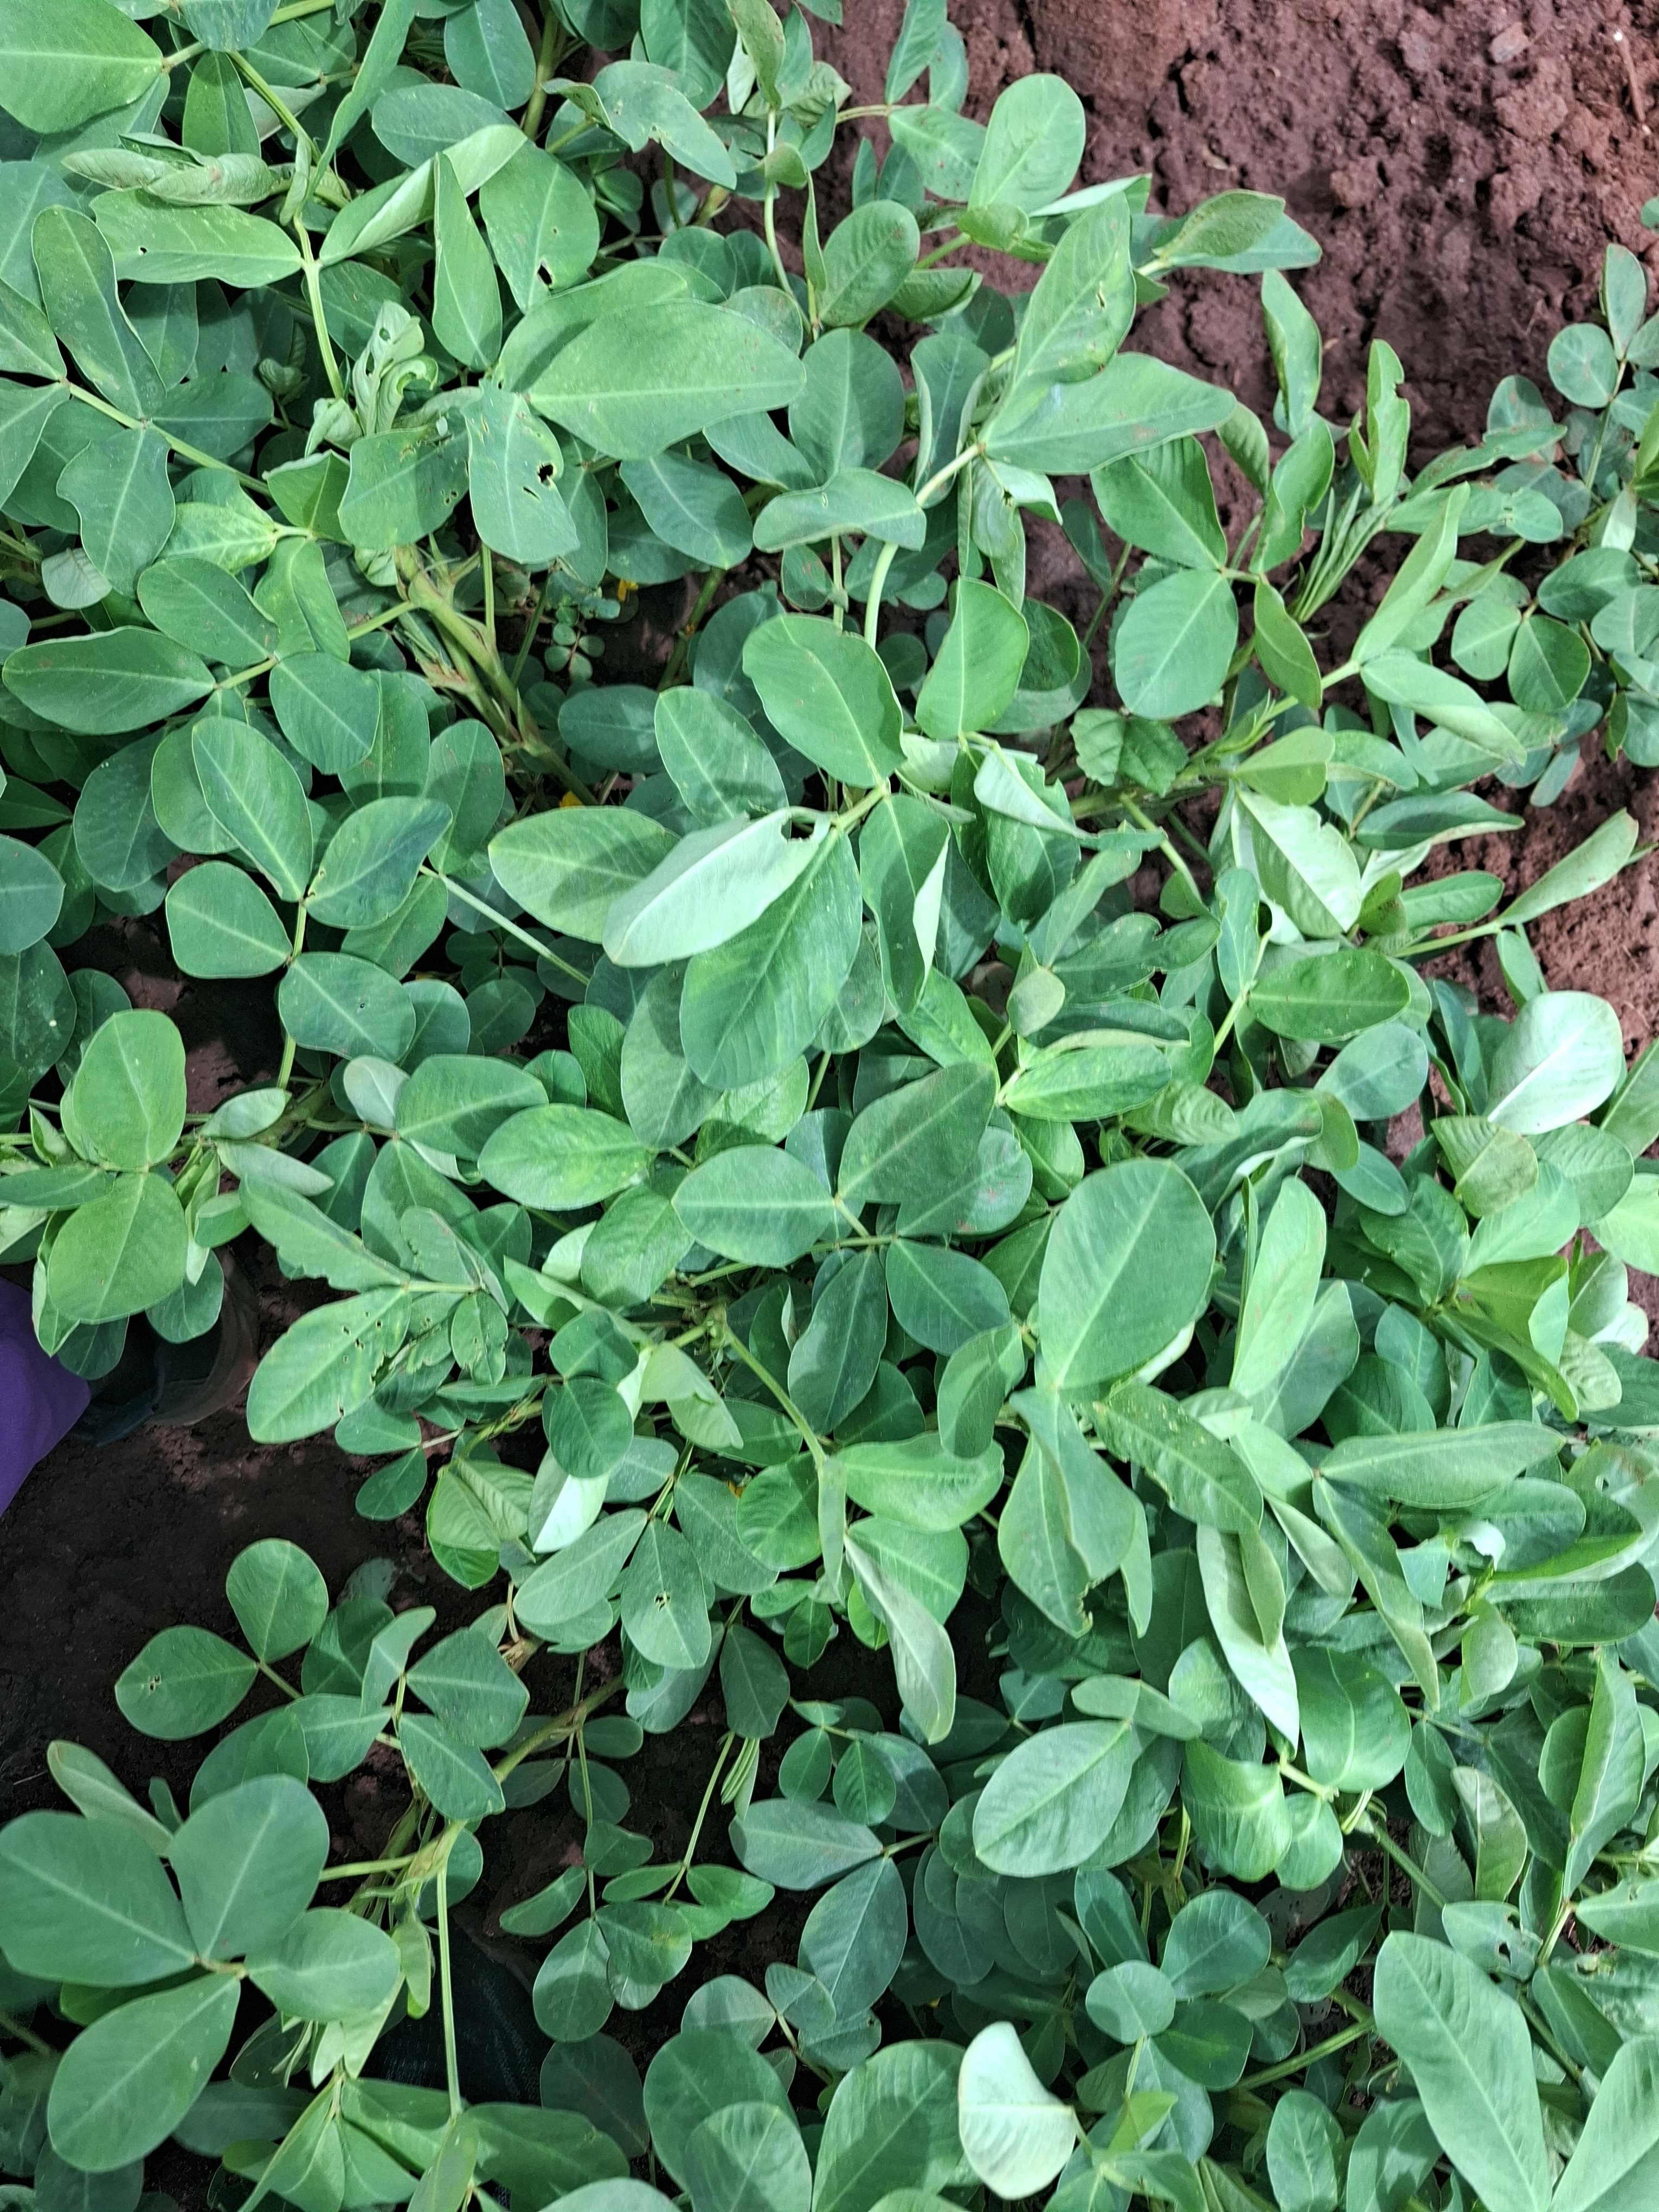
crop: groundnut
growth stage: flowering
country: Kenya
